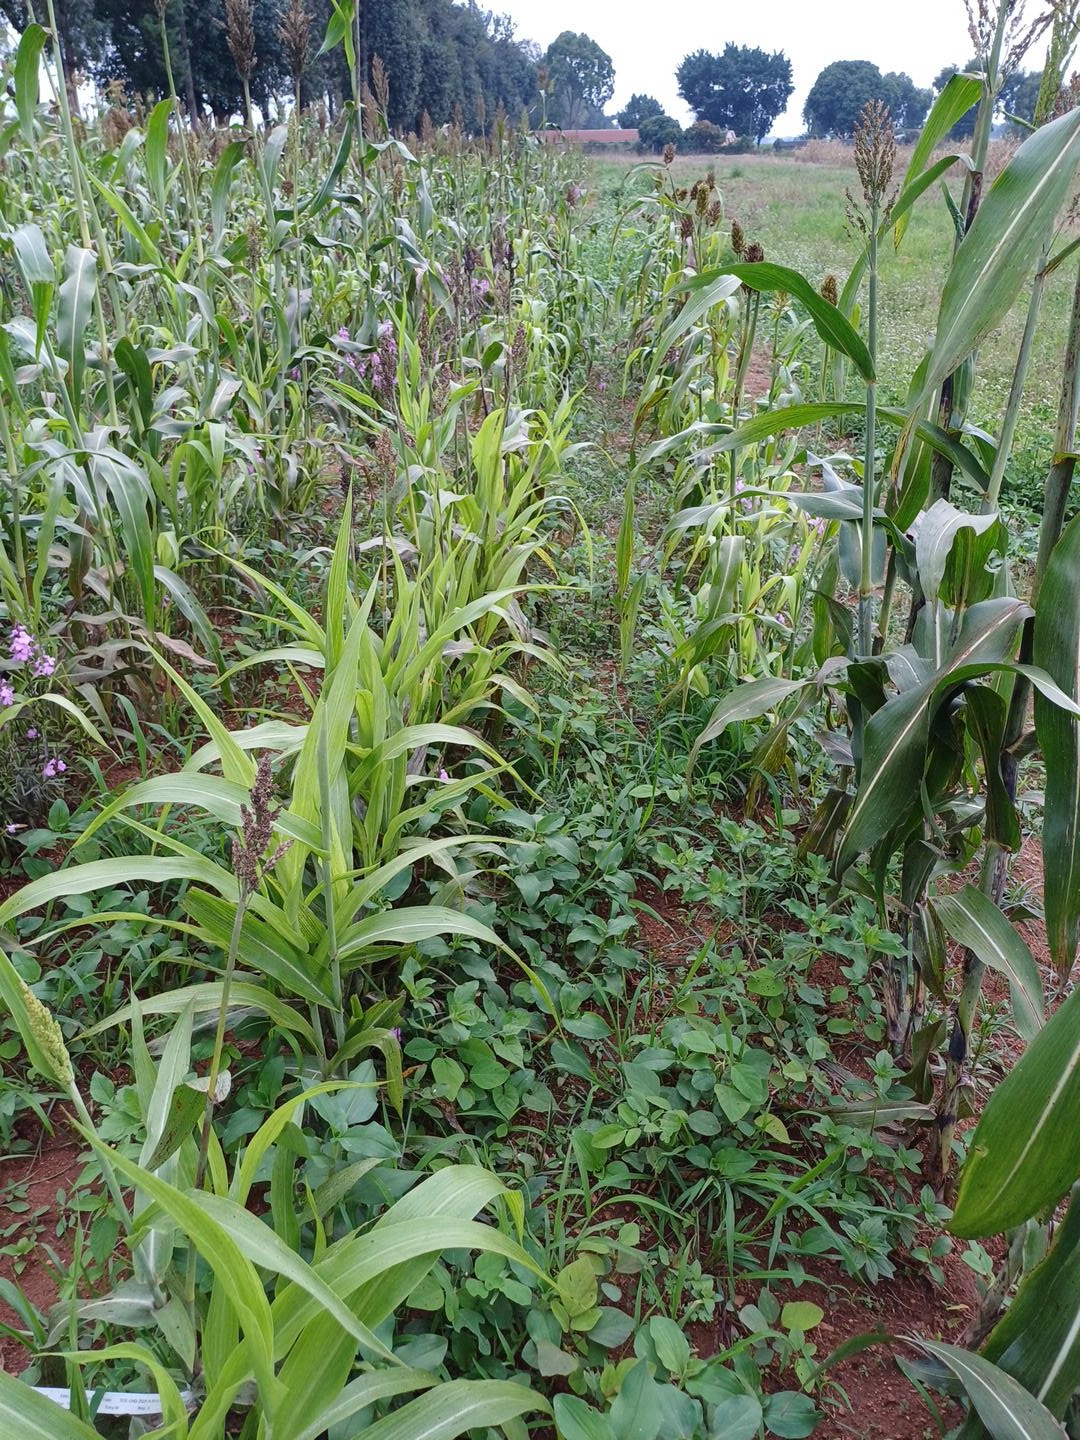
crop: sorghum
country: Kenya
